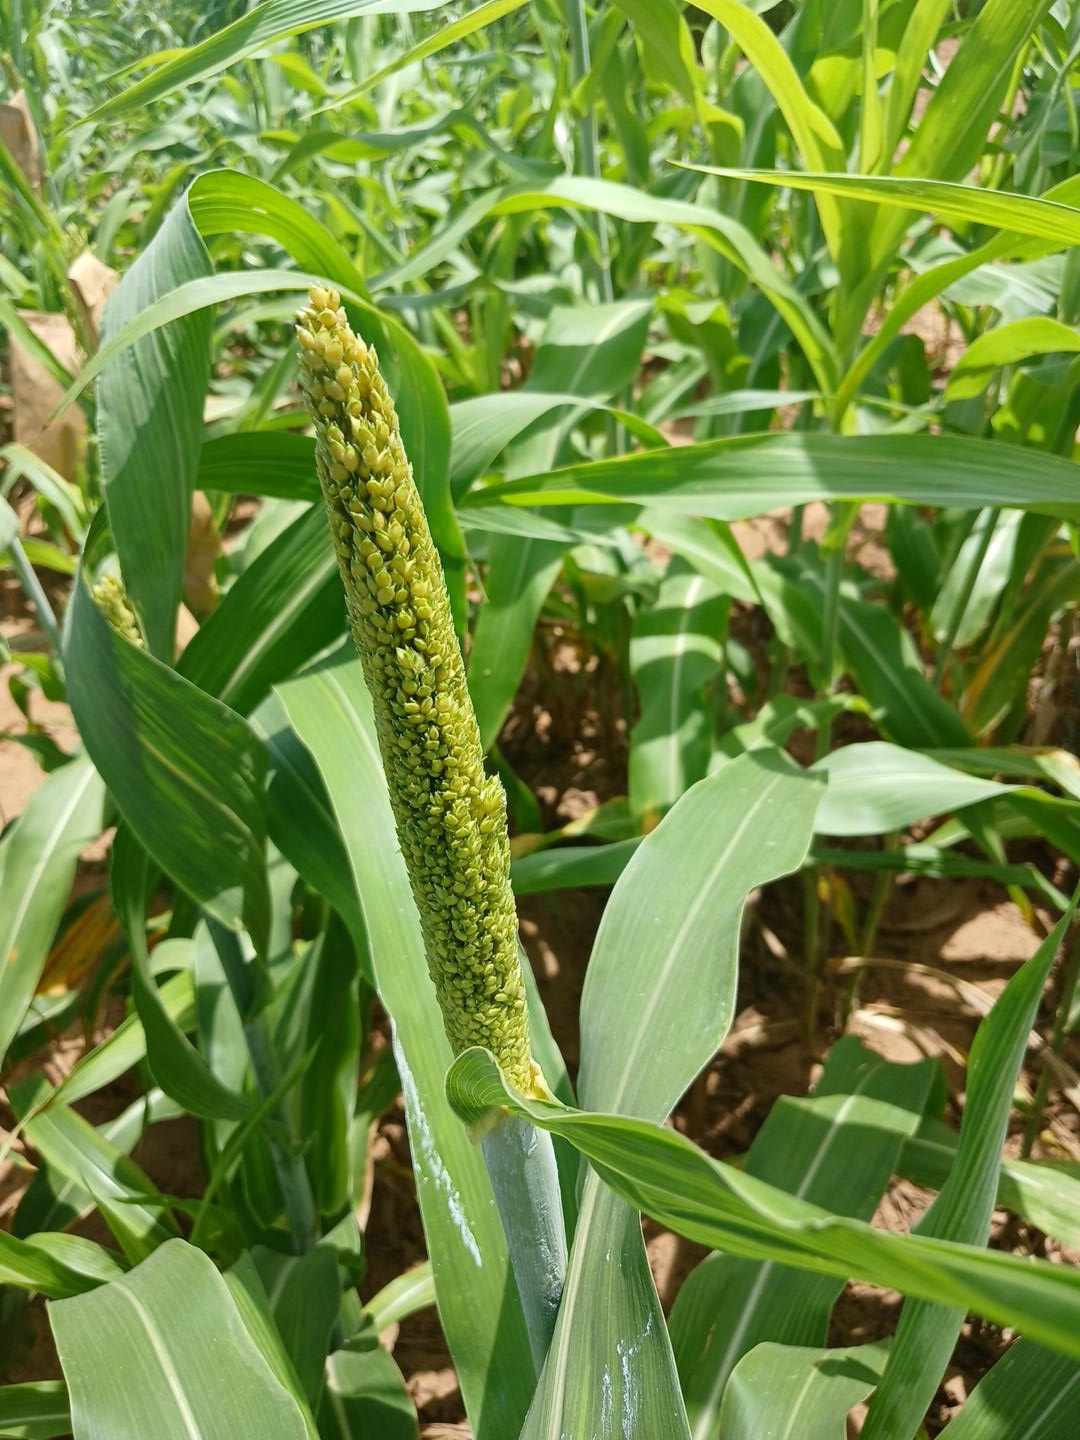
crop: sorghum
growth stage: heading tuber
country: Senegal
